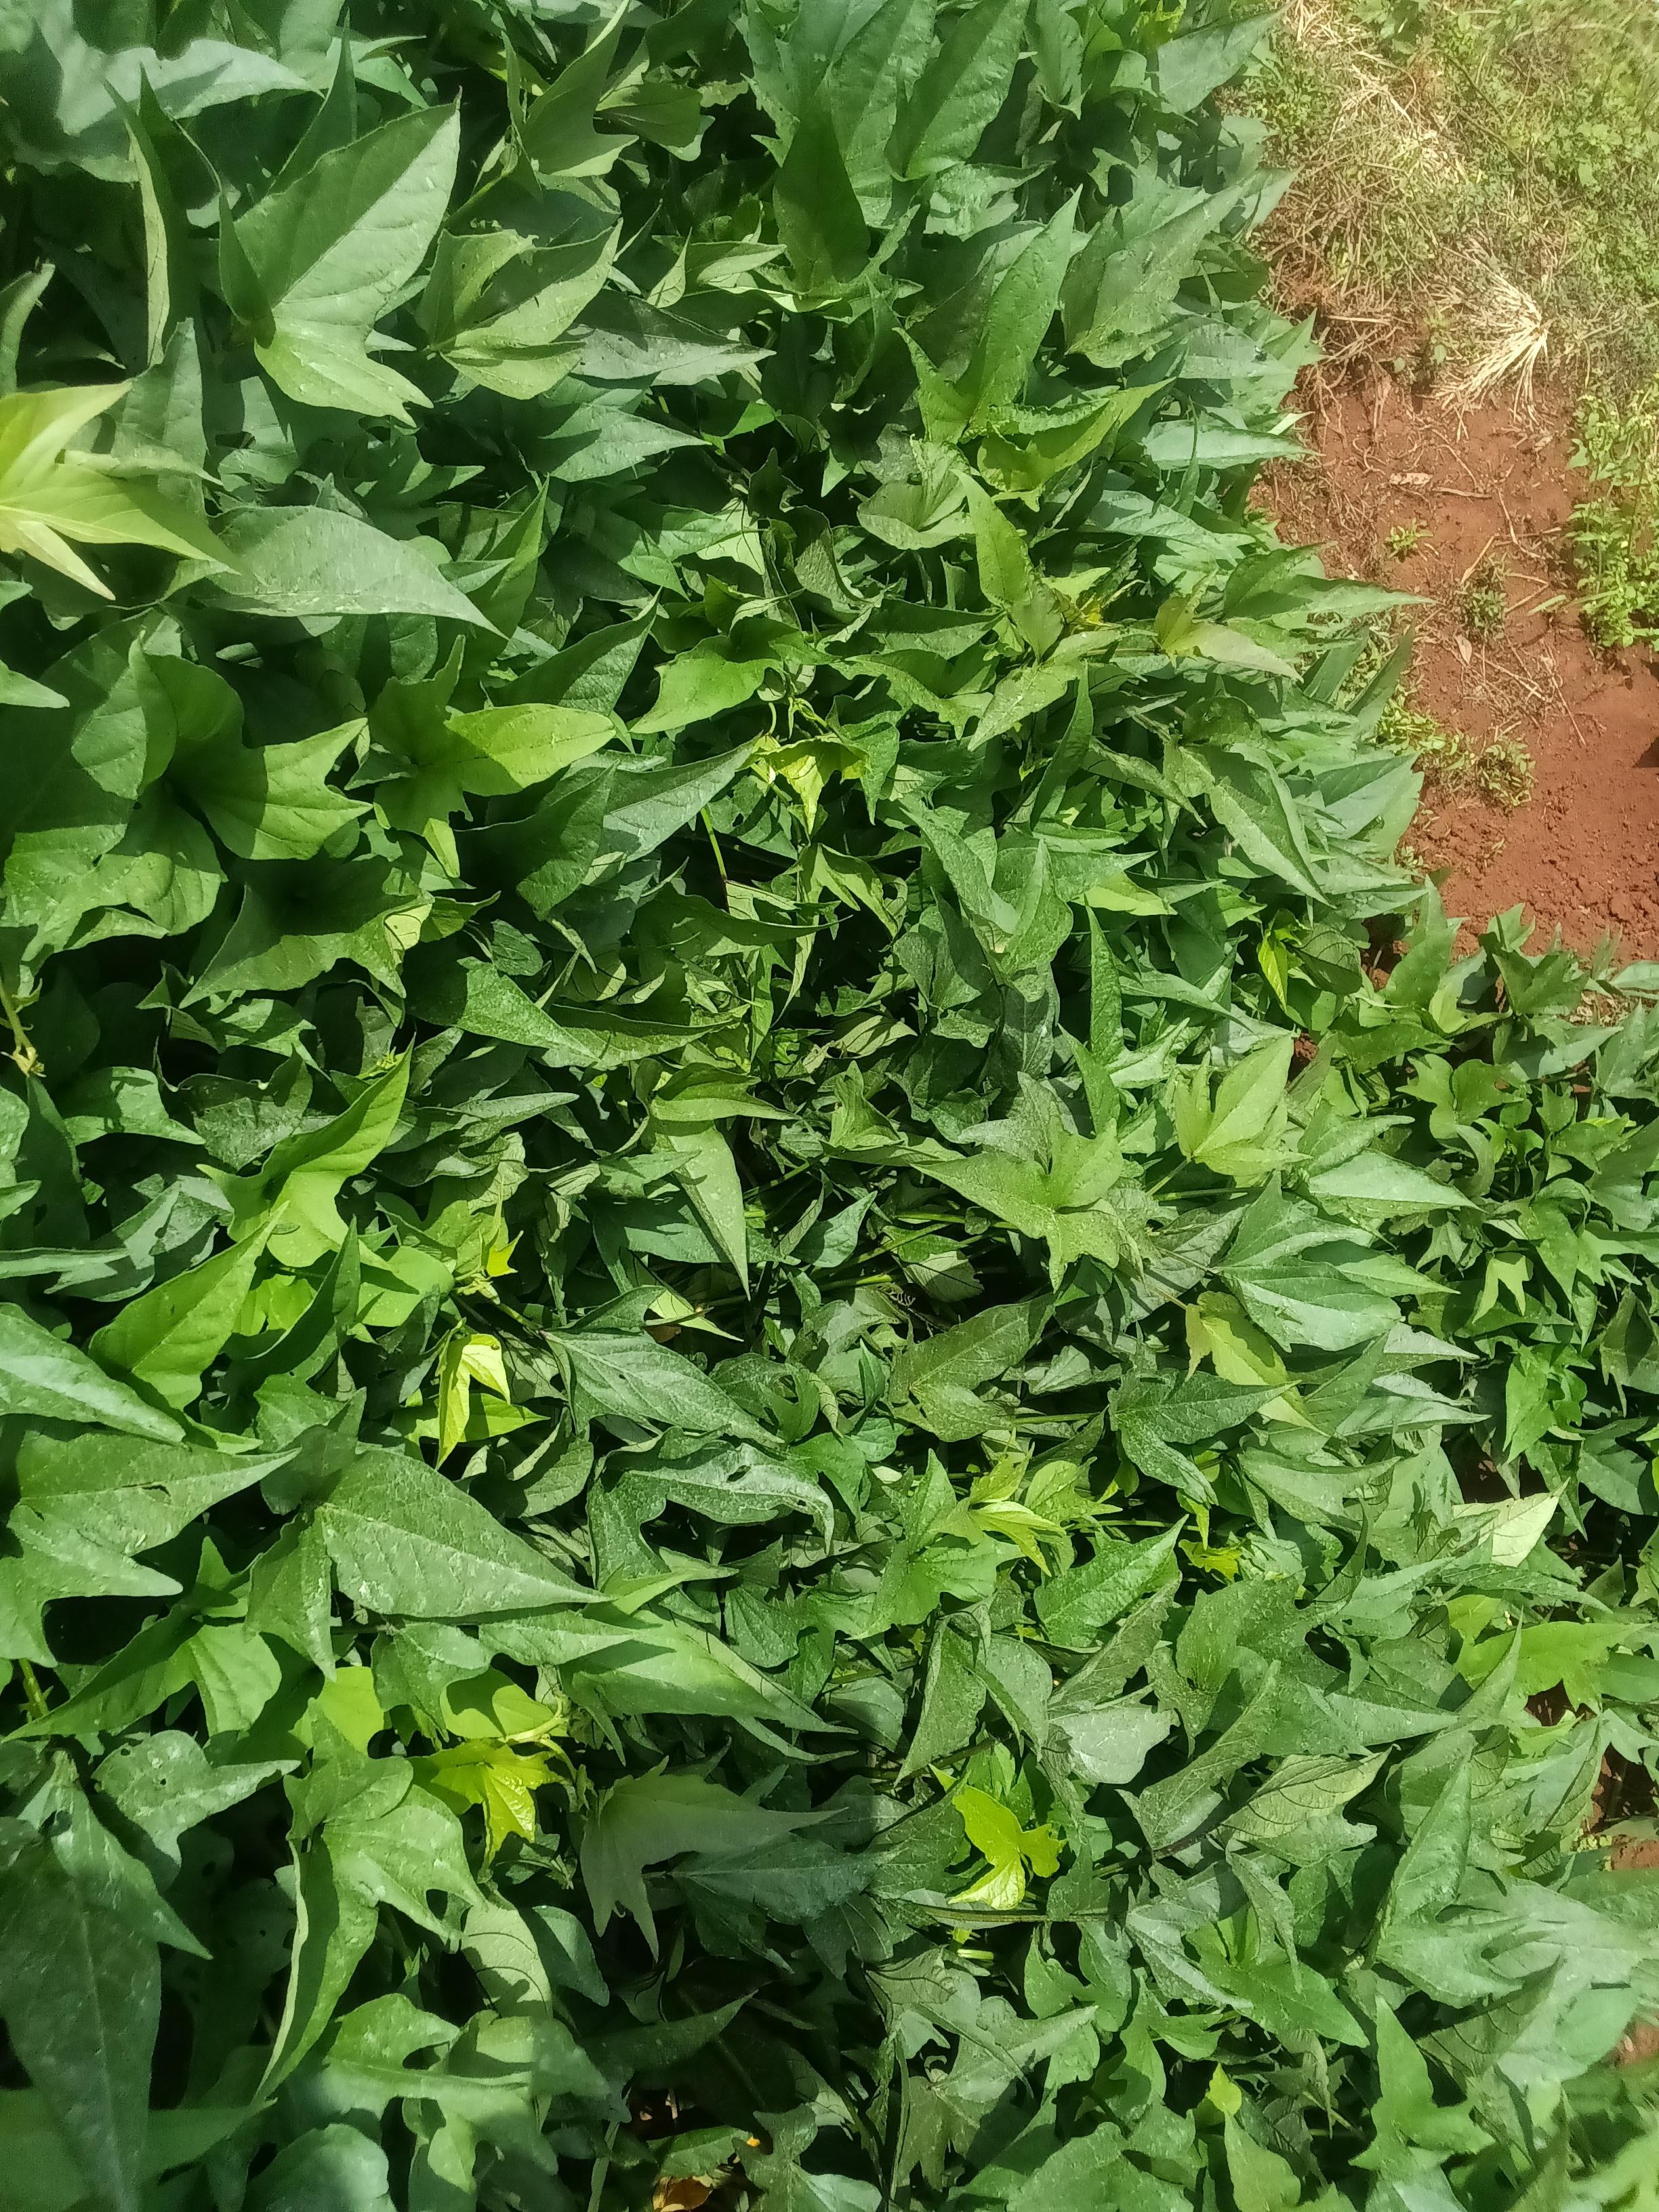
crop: sweet potato
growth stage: vegetative
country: Kenya
